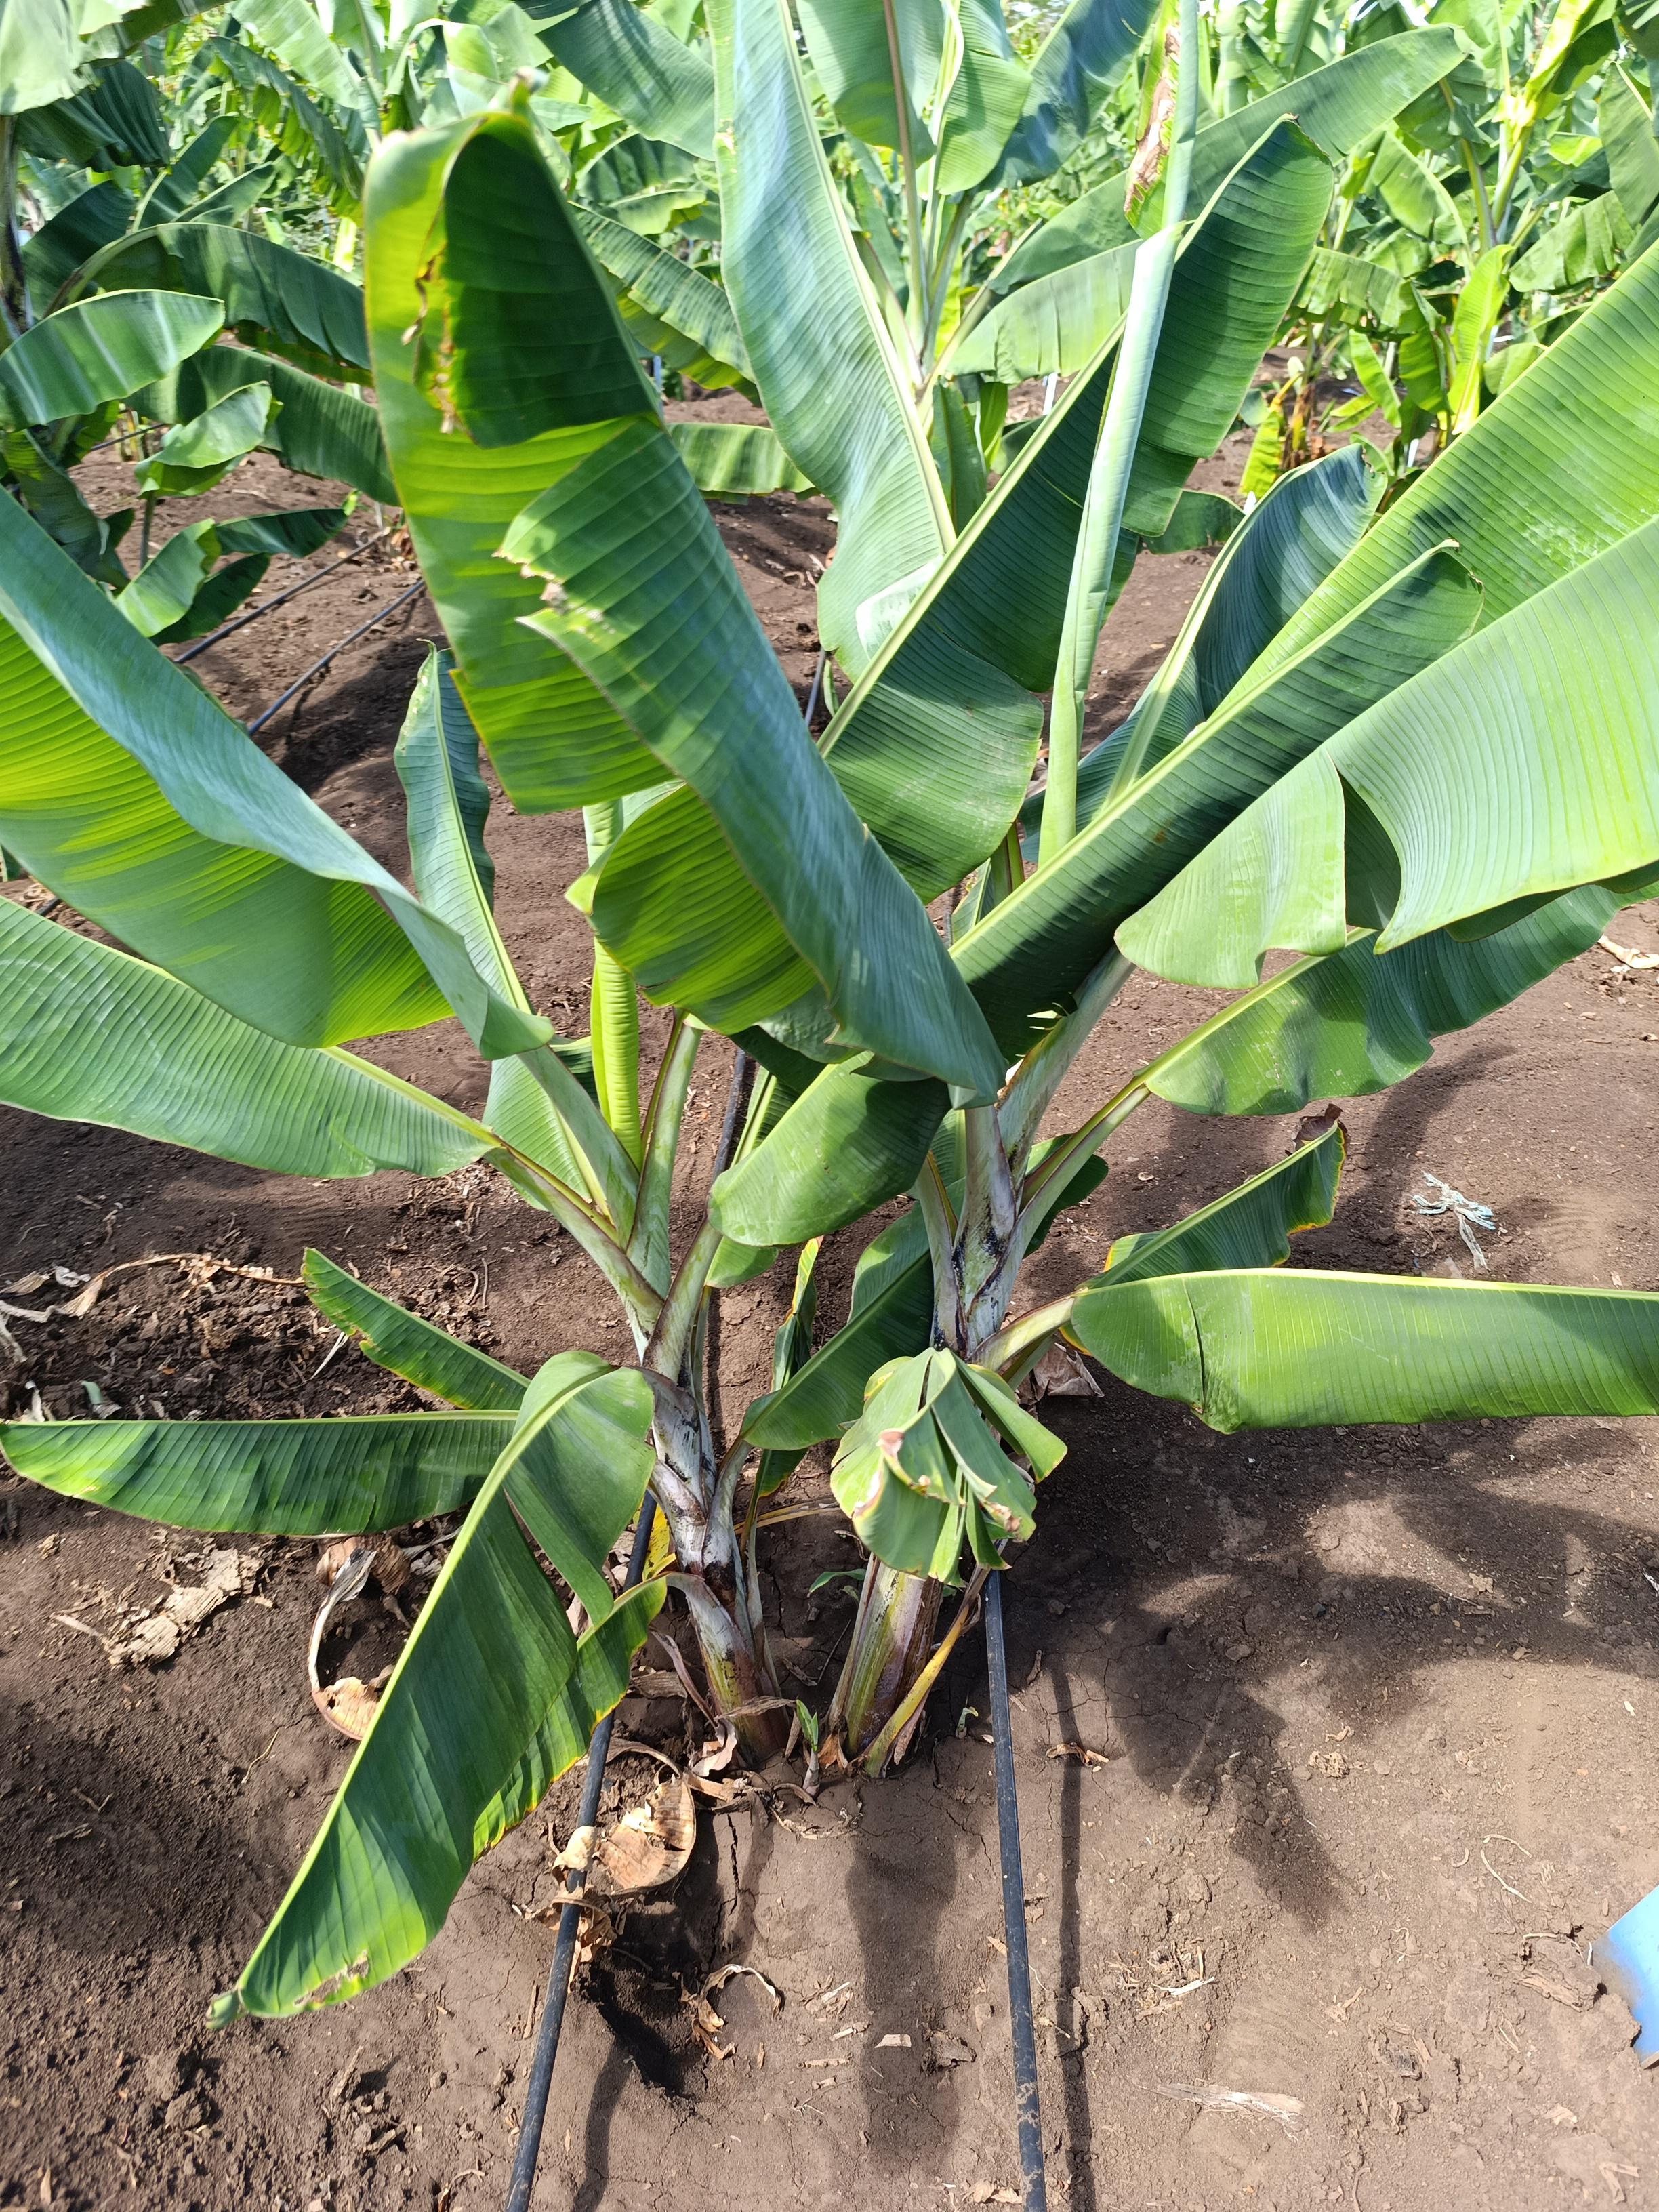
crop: banana
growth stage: vegetative
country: Tanzania
